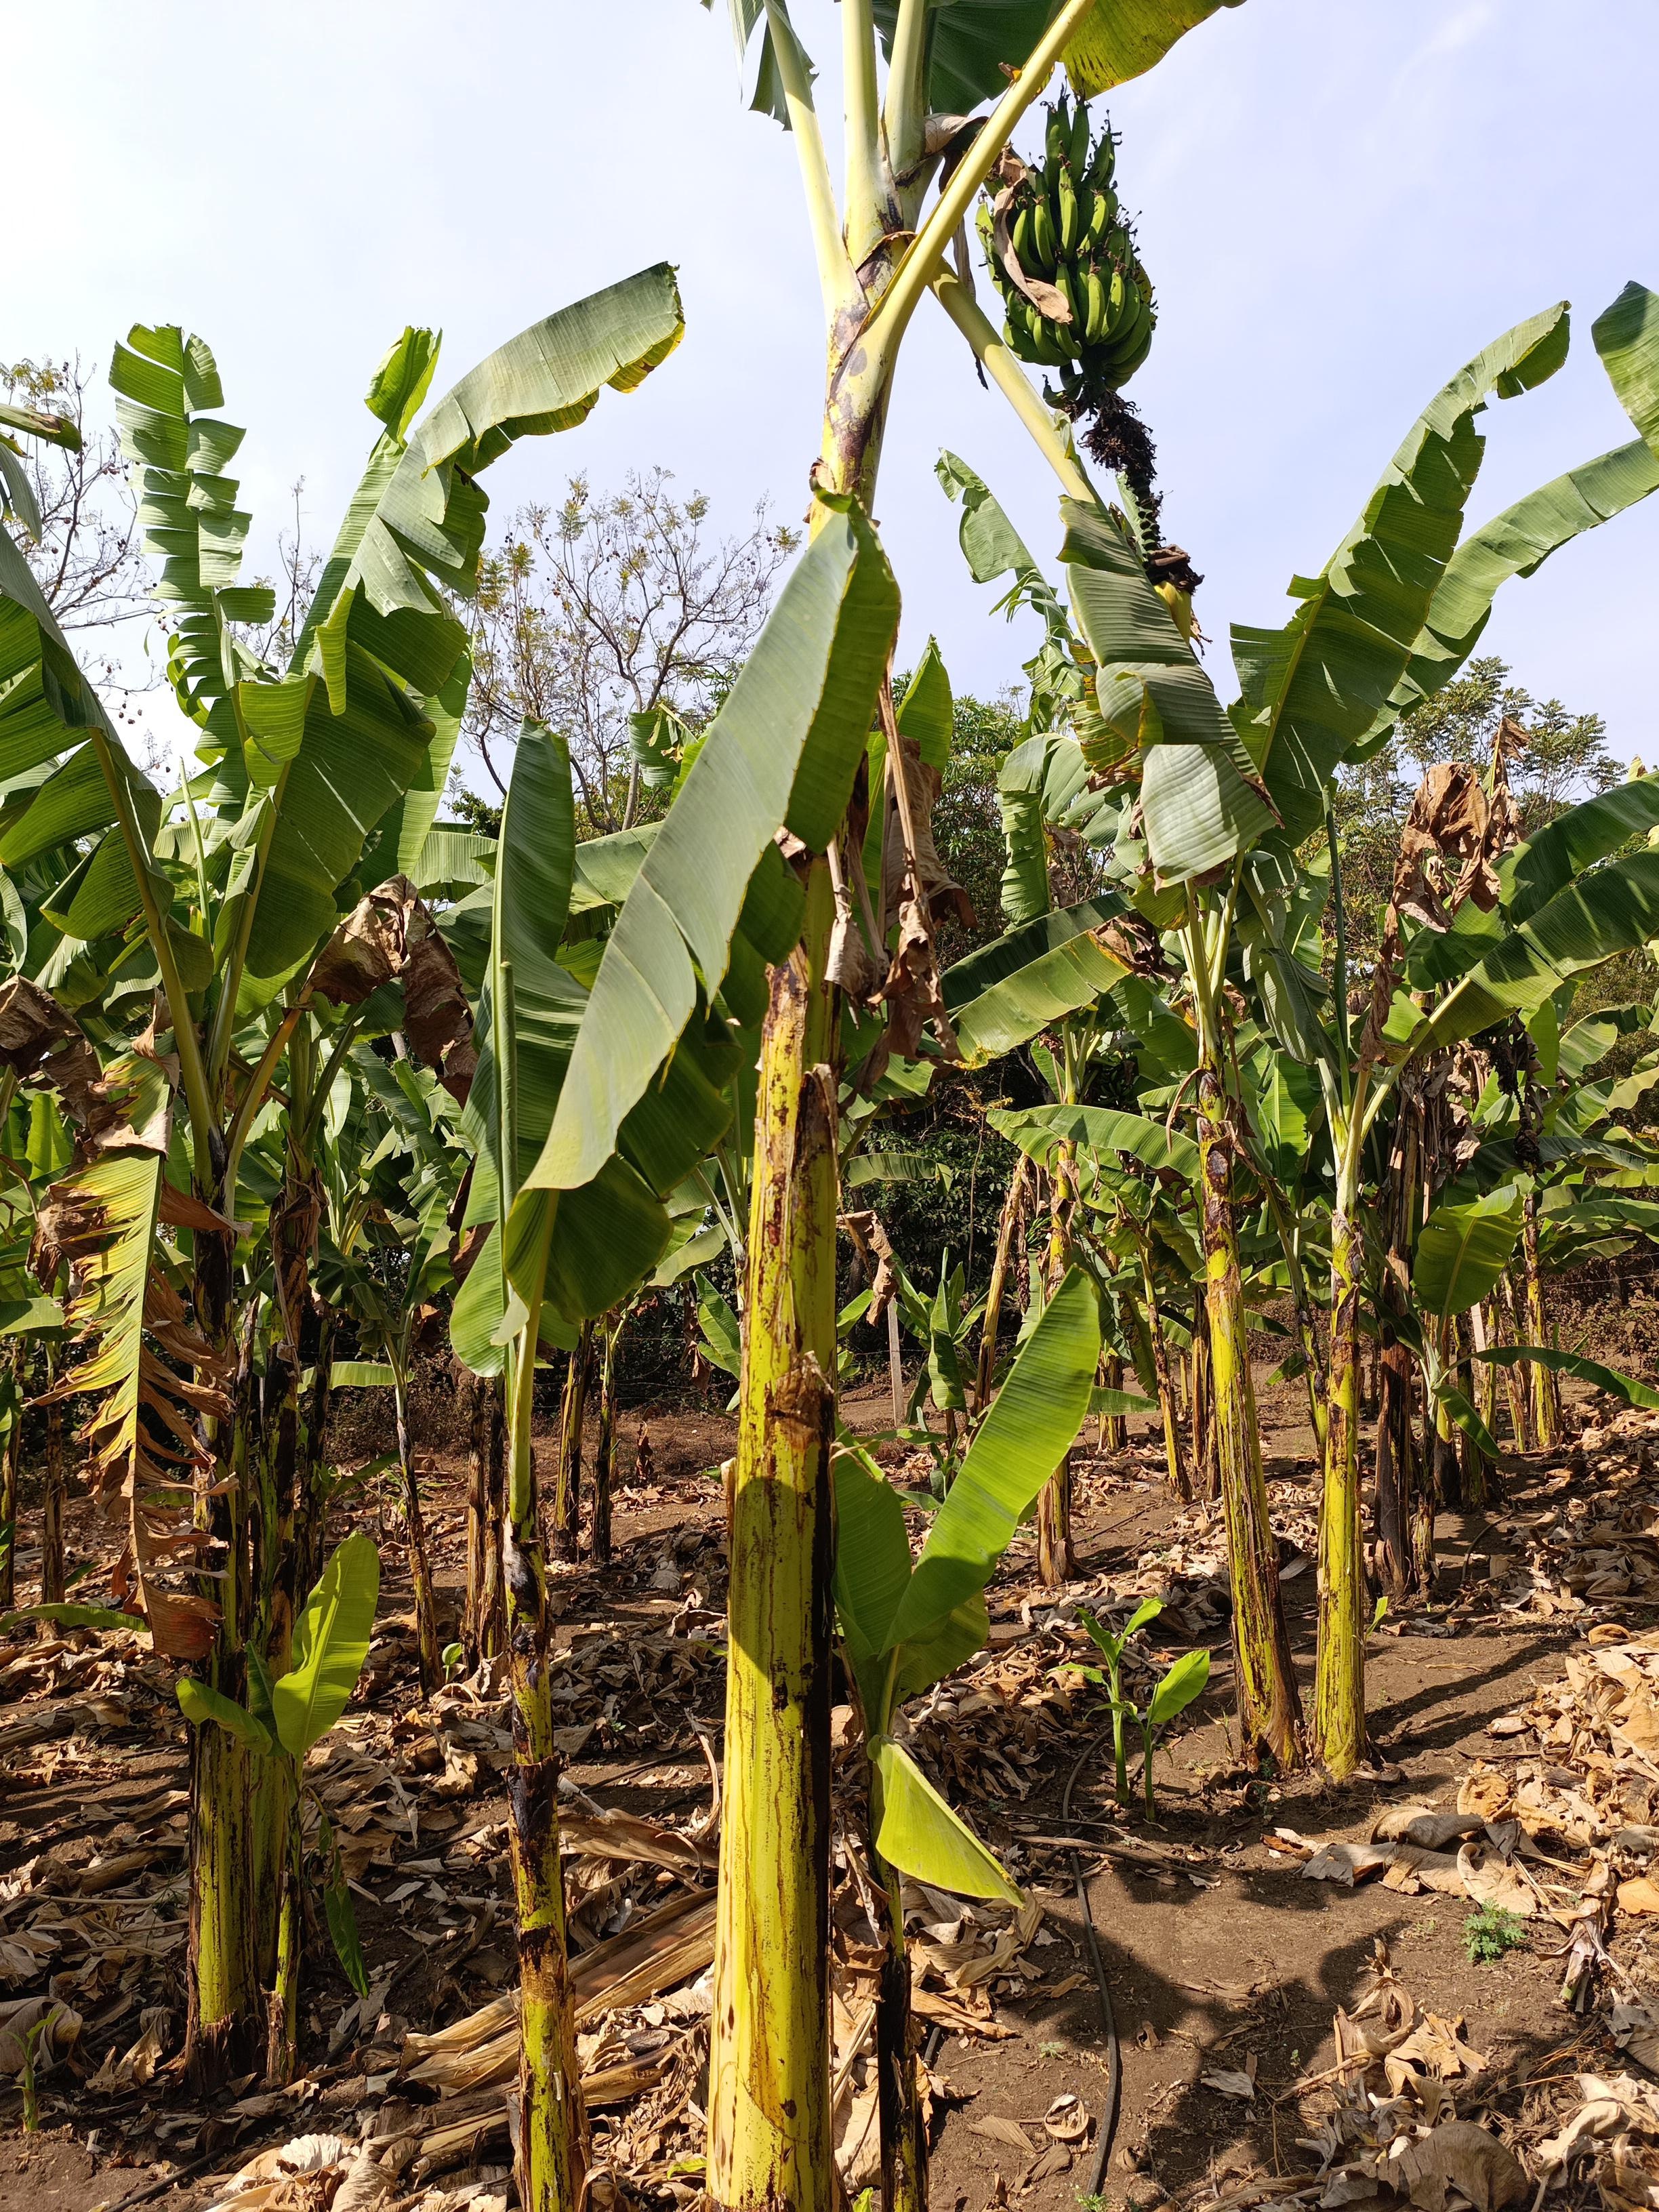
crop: banana
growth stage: development fruit
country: Tanzania
